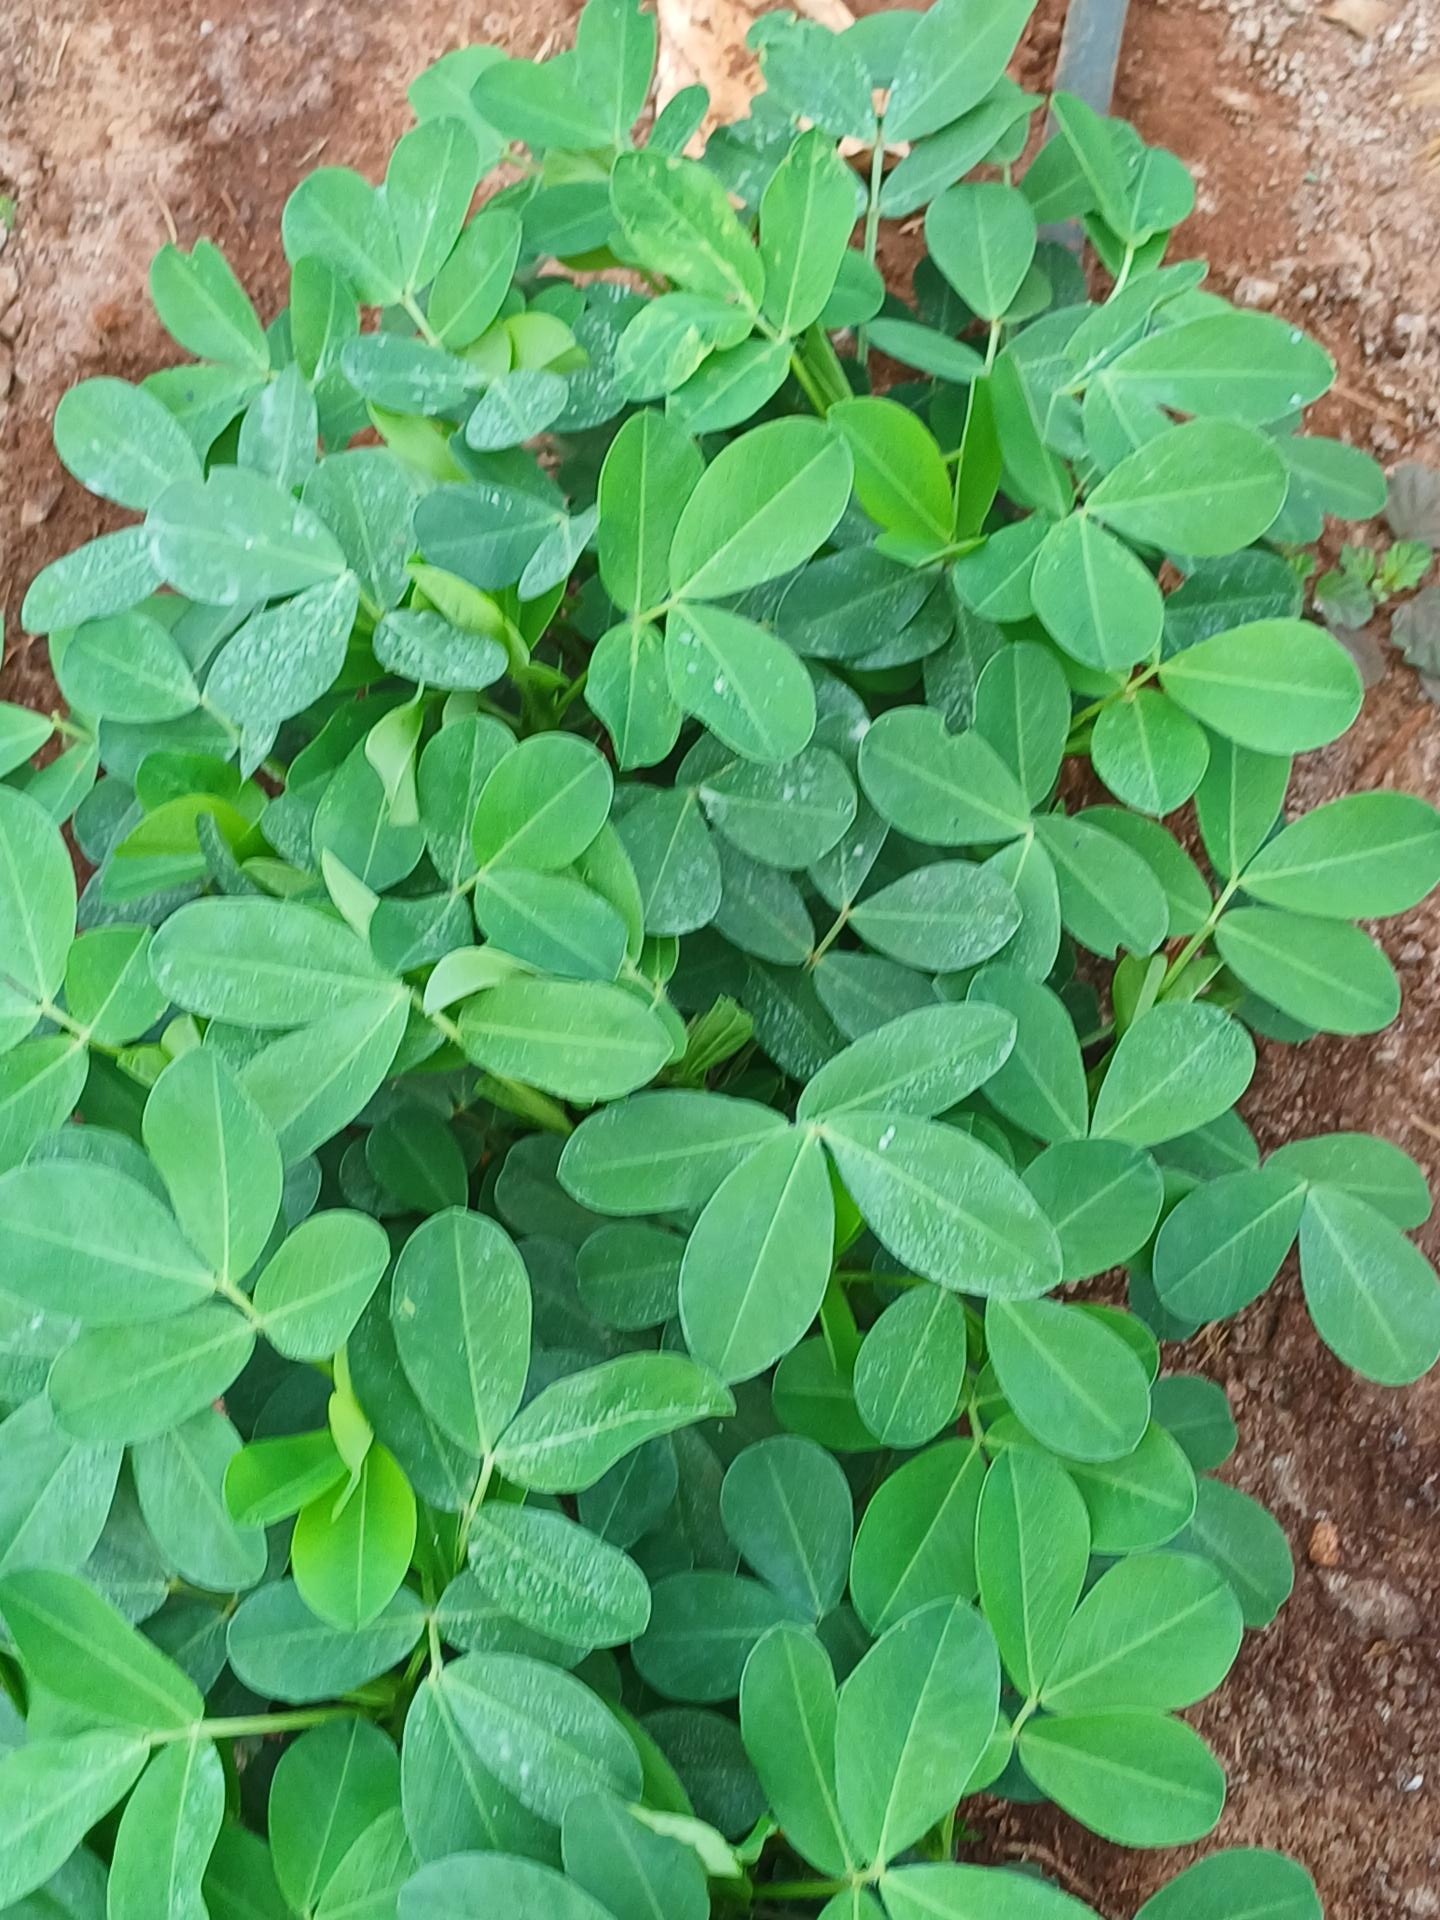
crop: groundnut
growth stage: vegetative
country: Kenya
